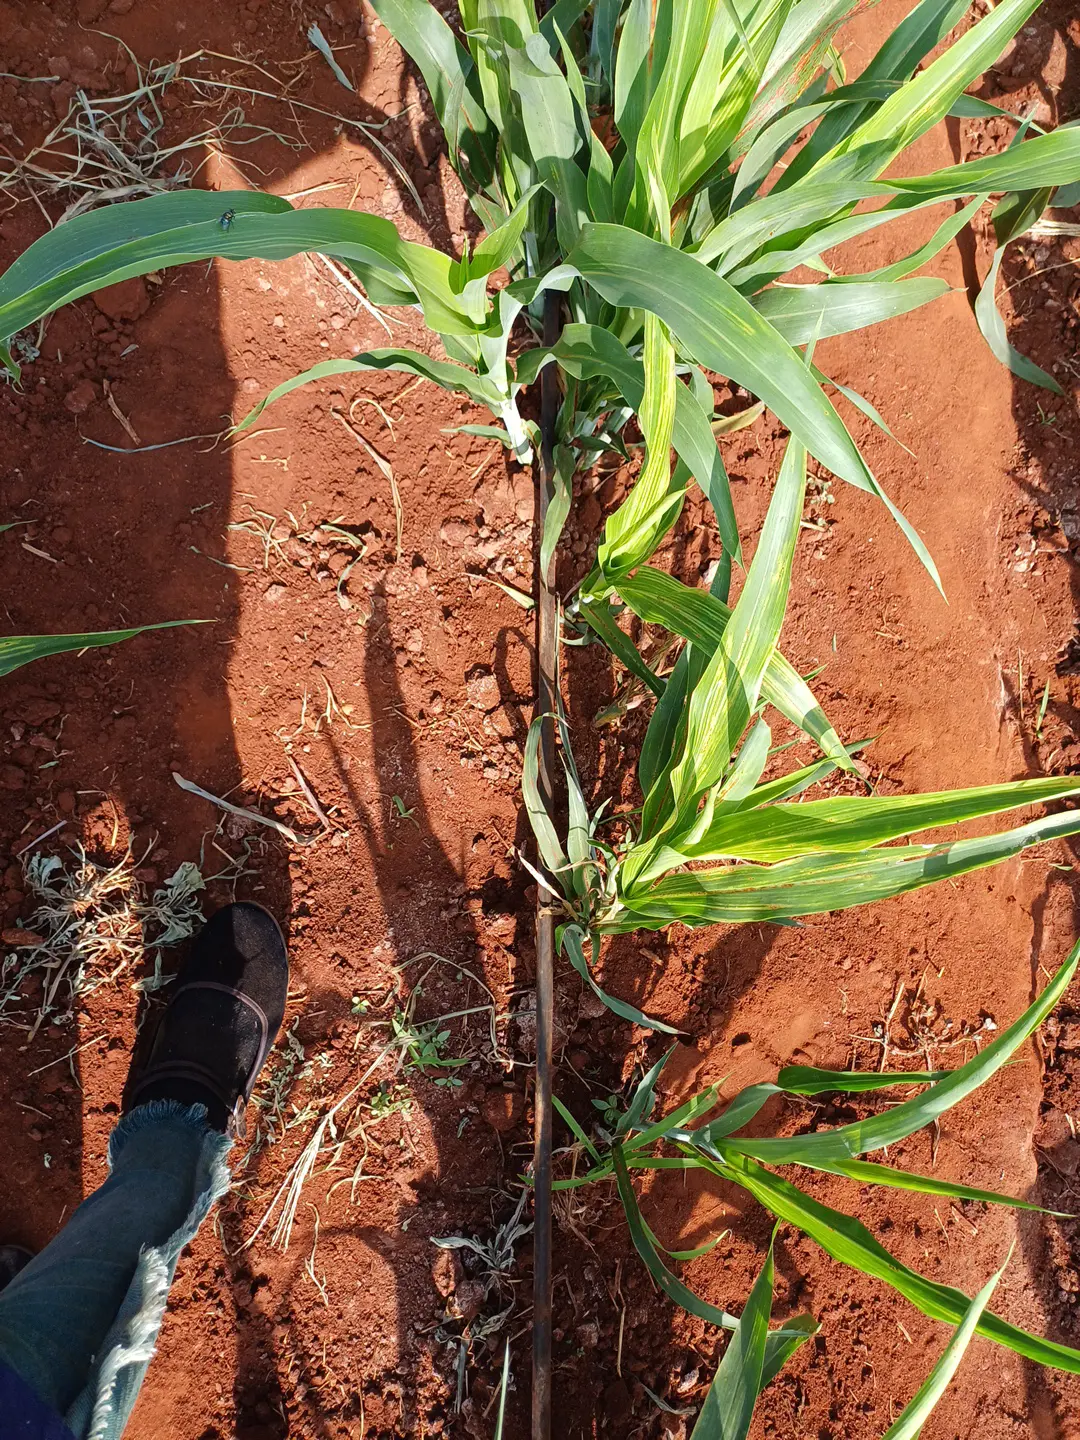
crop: sorghum
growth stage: vegetative
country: Kenya
